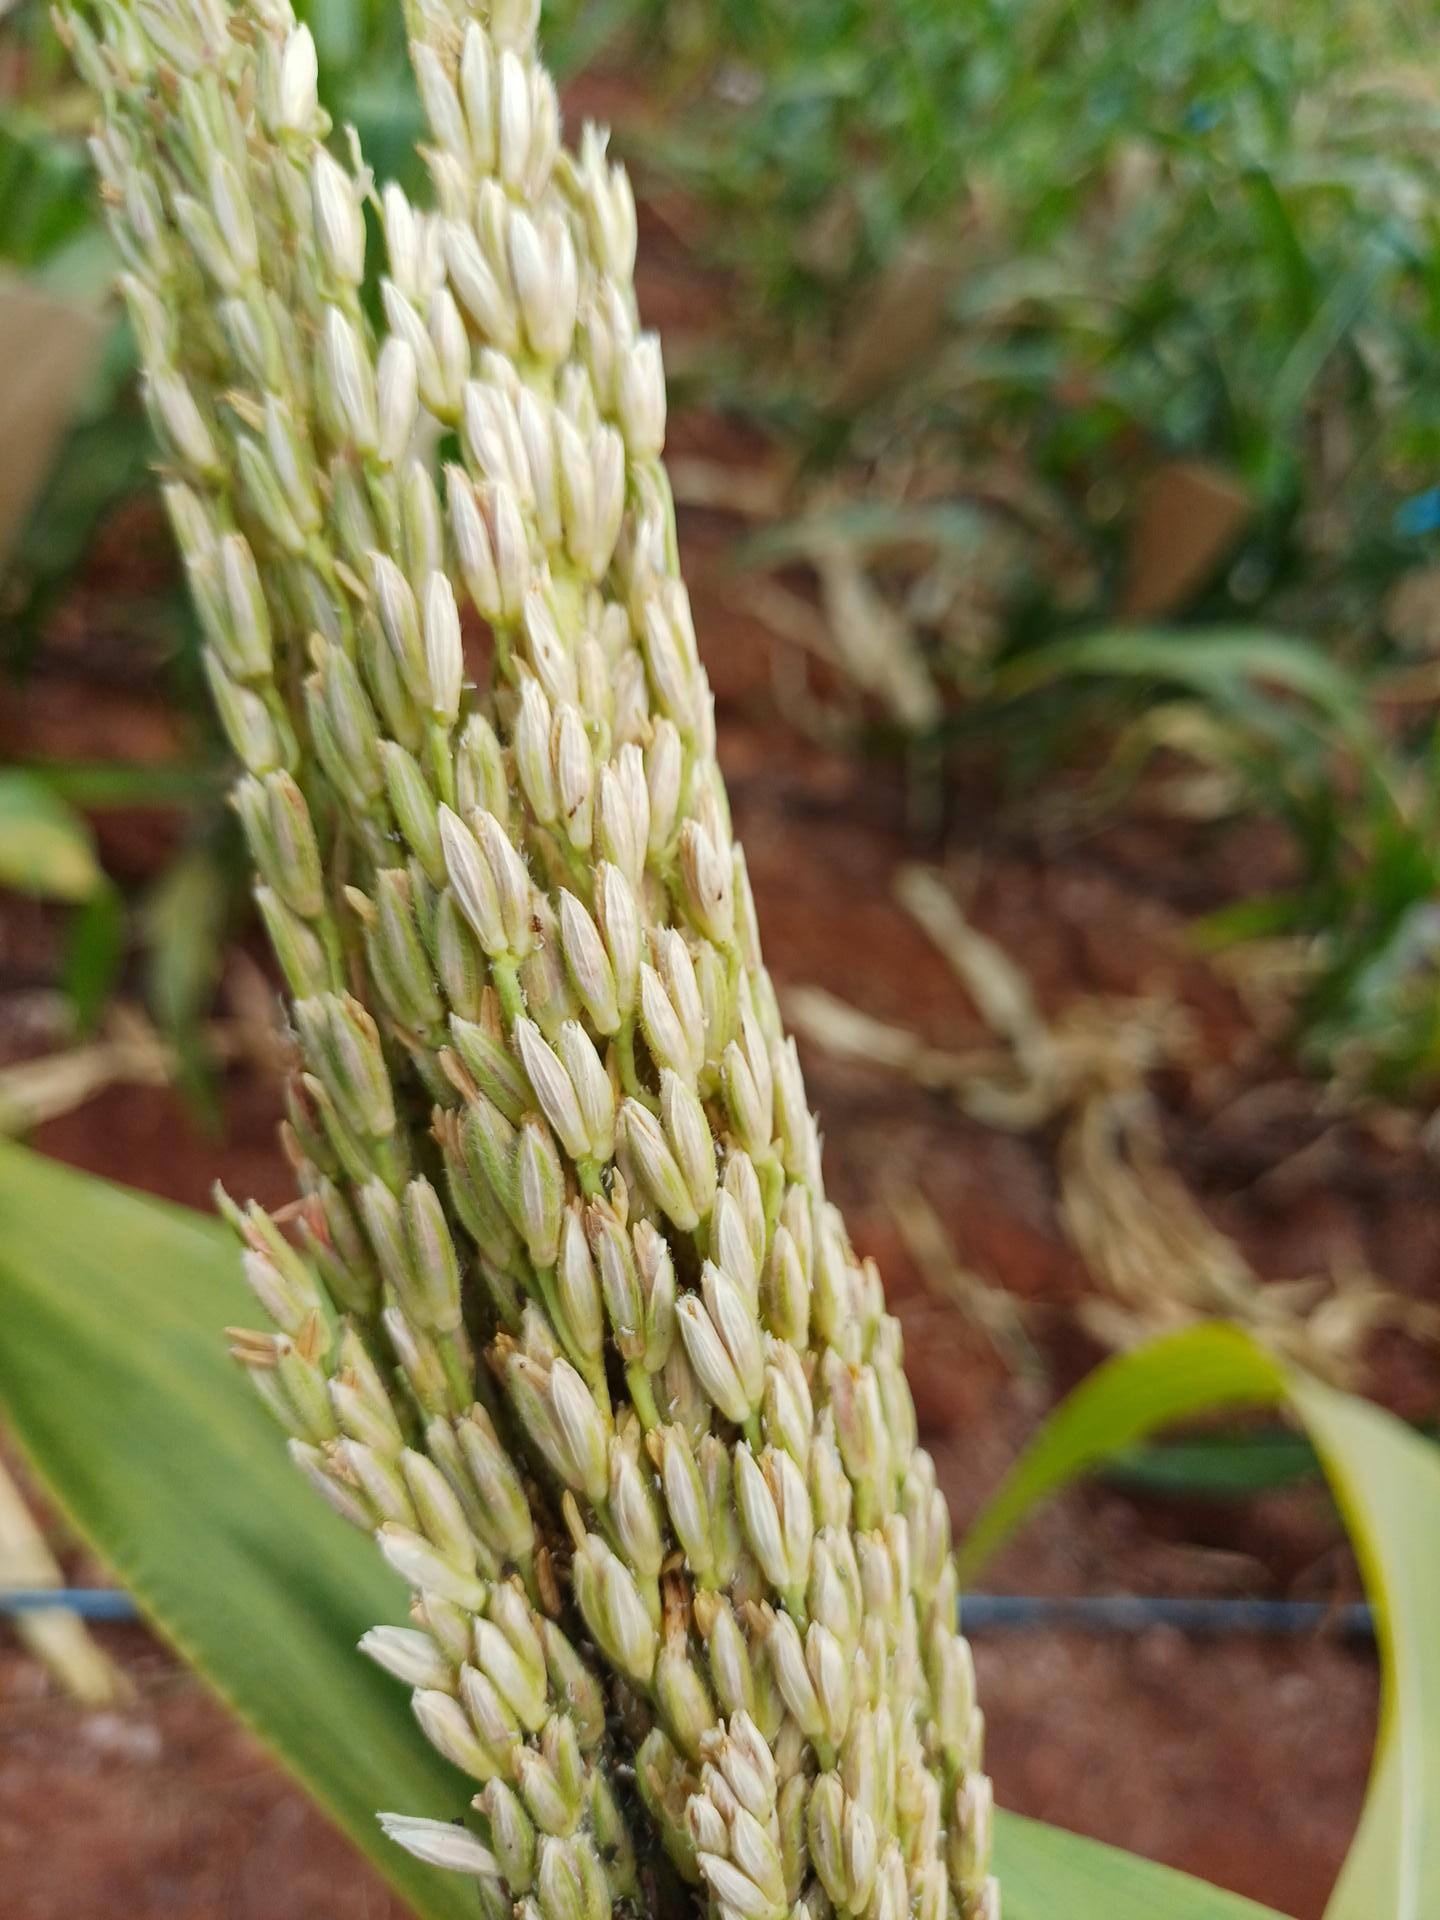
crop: maize
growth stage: flowering
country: Kenya
